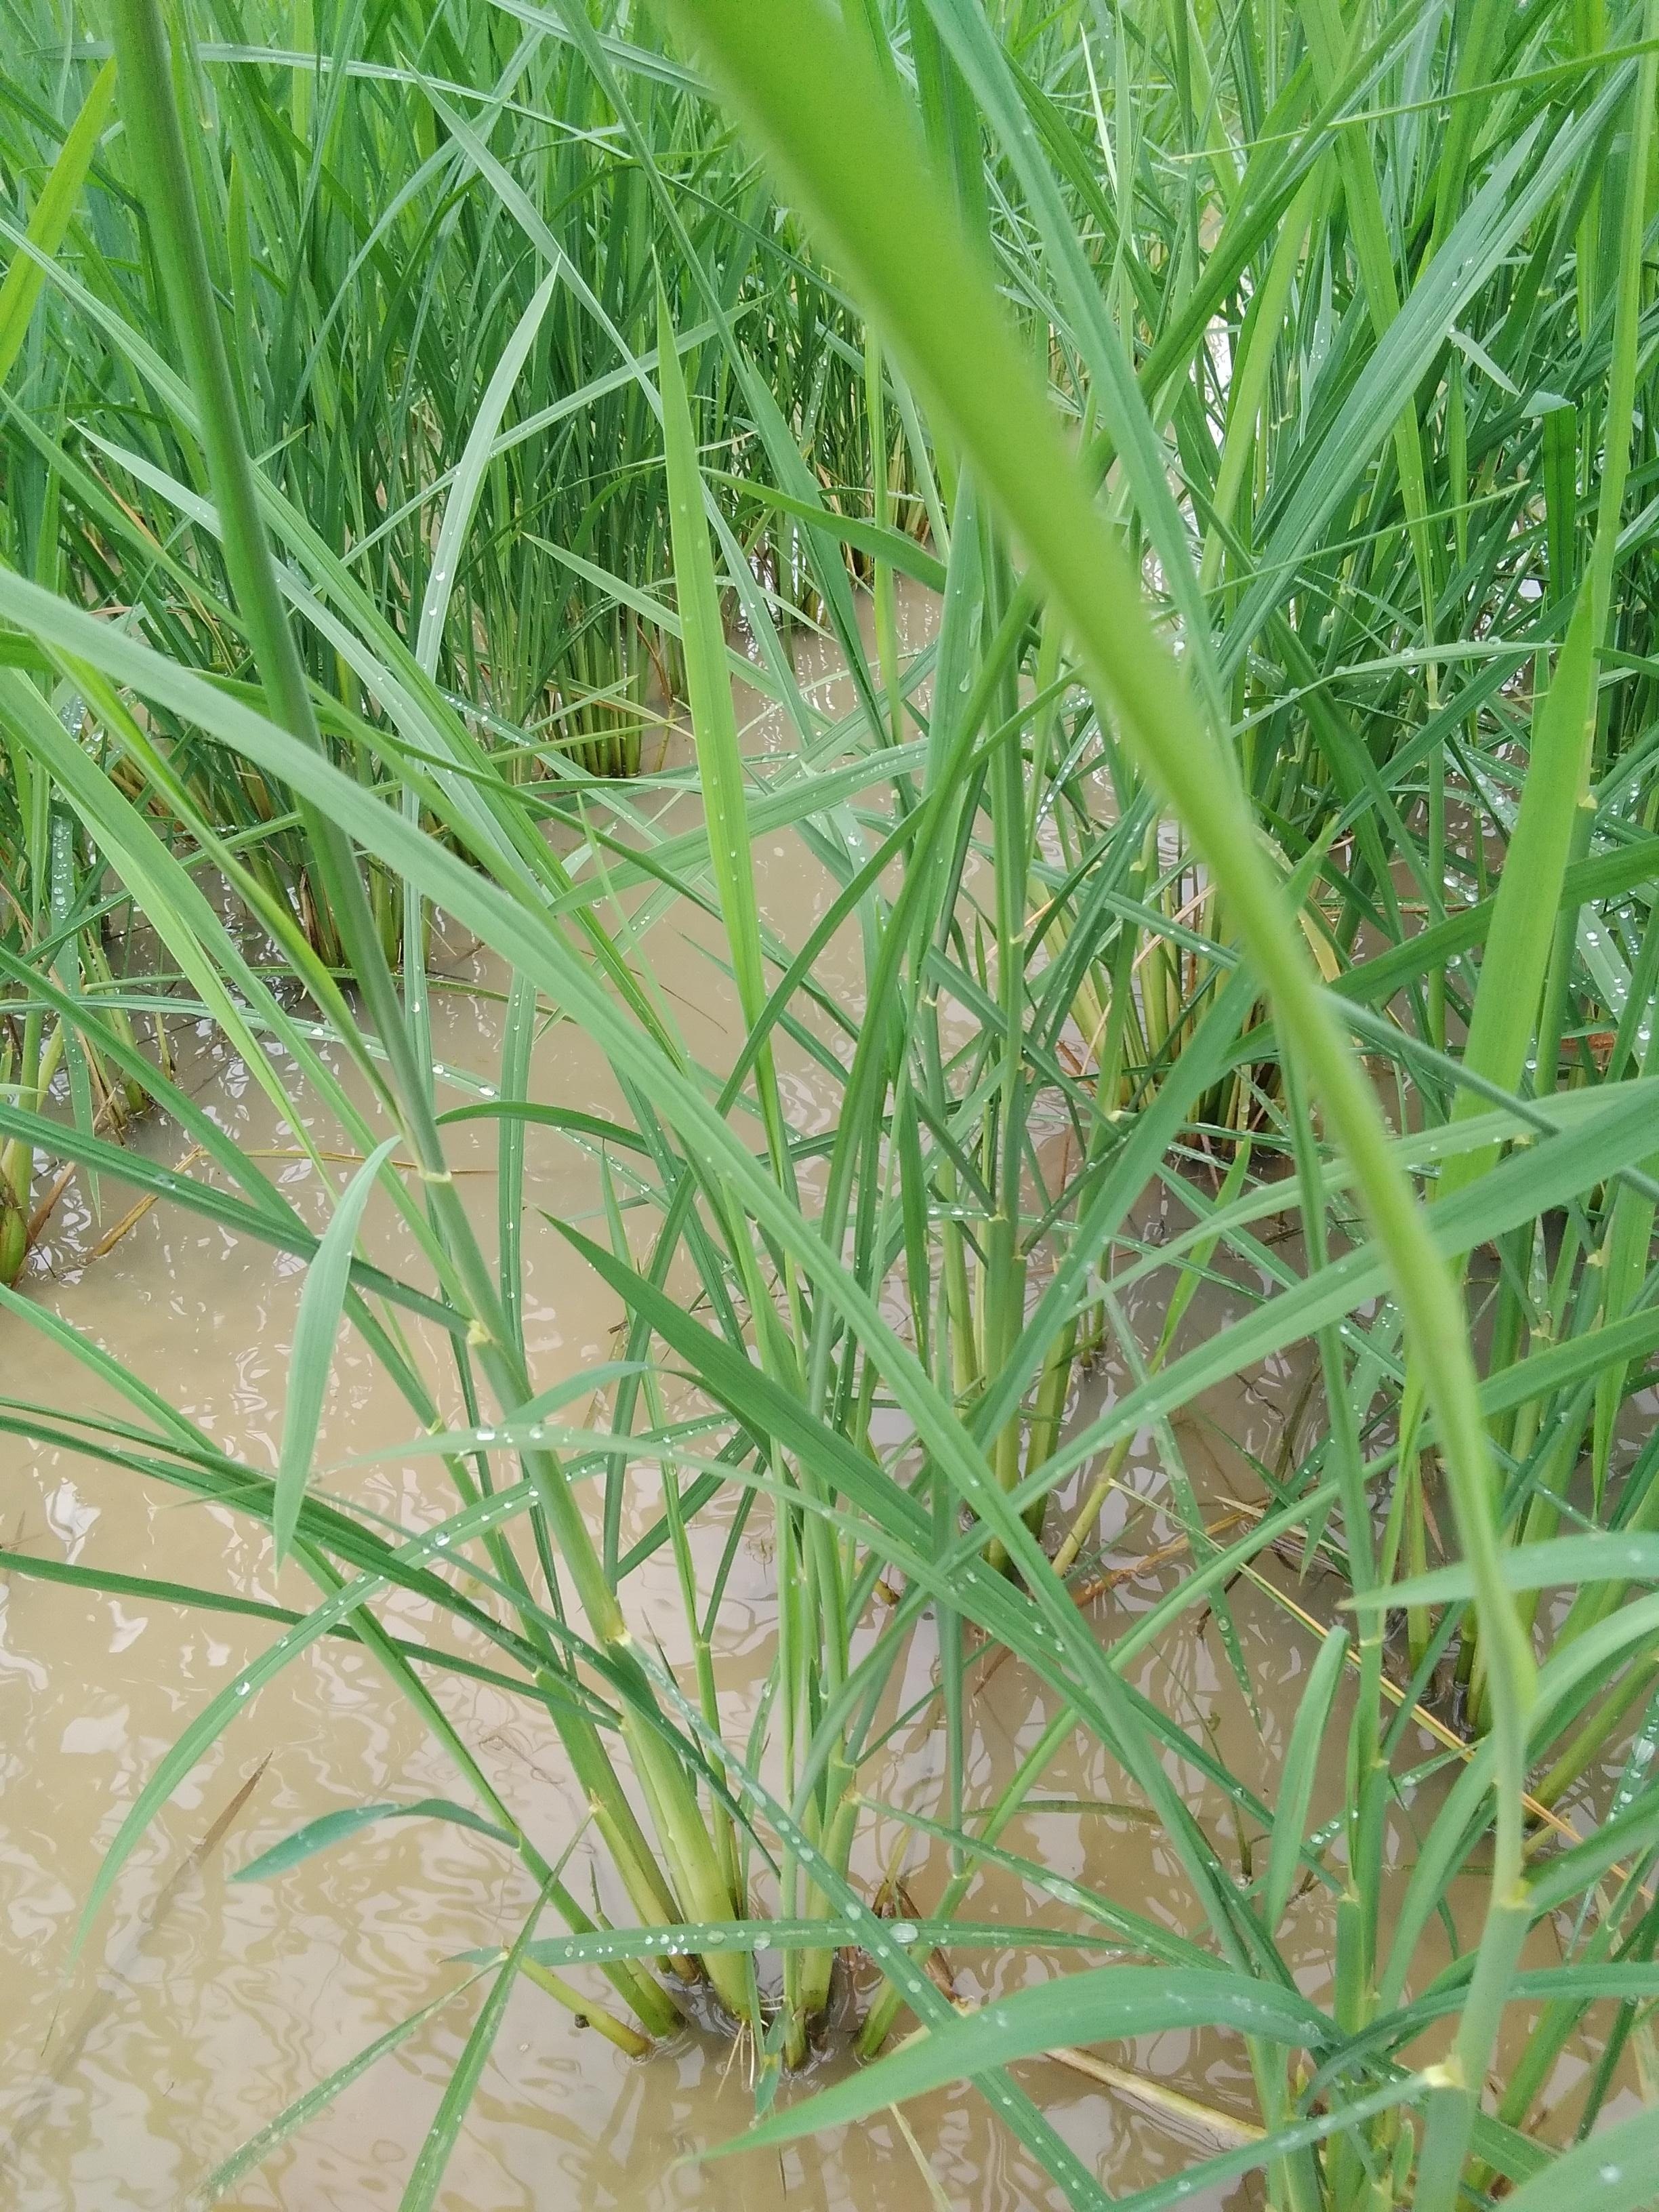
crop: rice
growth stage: elongation stem
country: Nigeria
